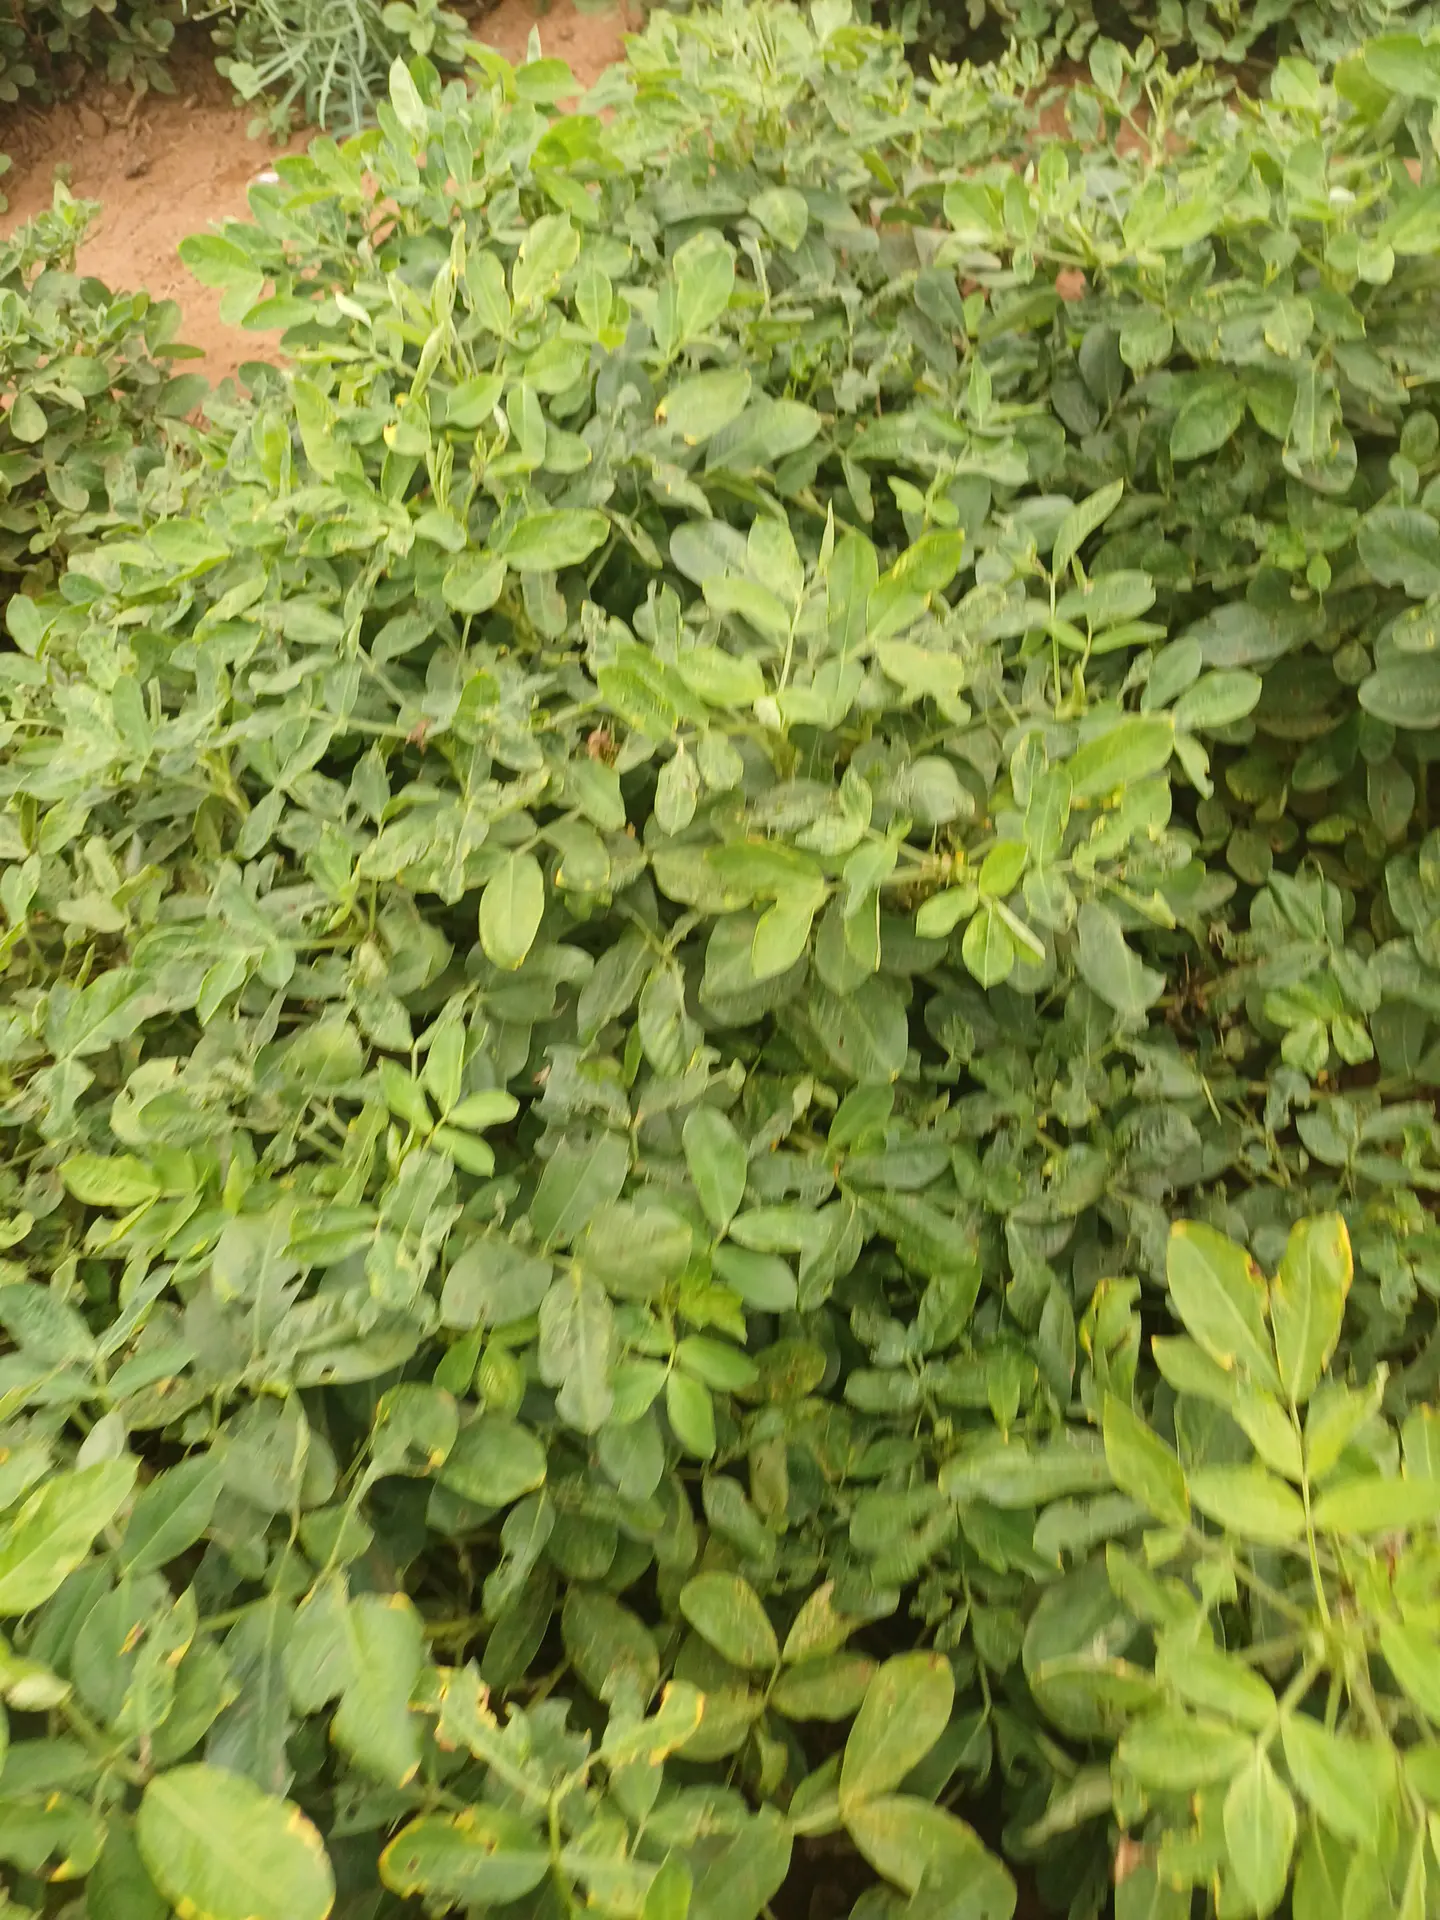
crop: groundnut
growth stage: pegging
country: Kenya
